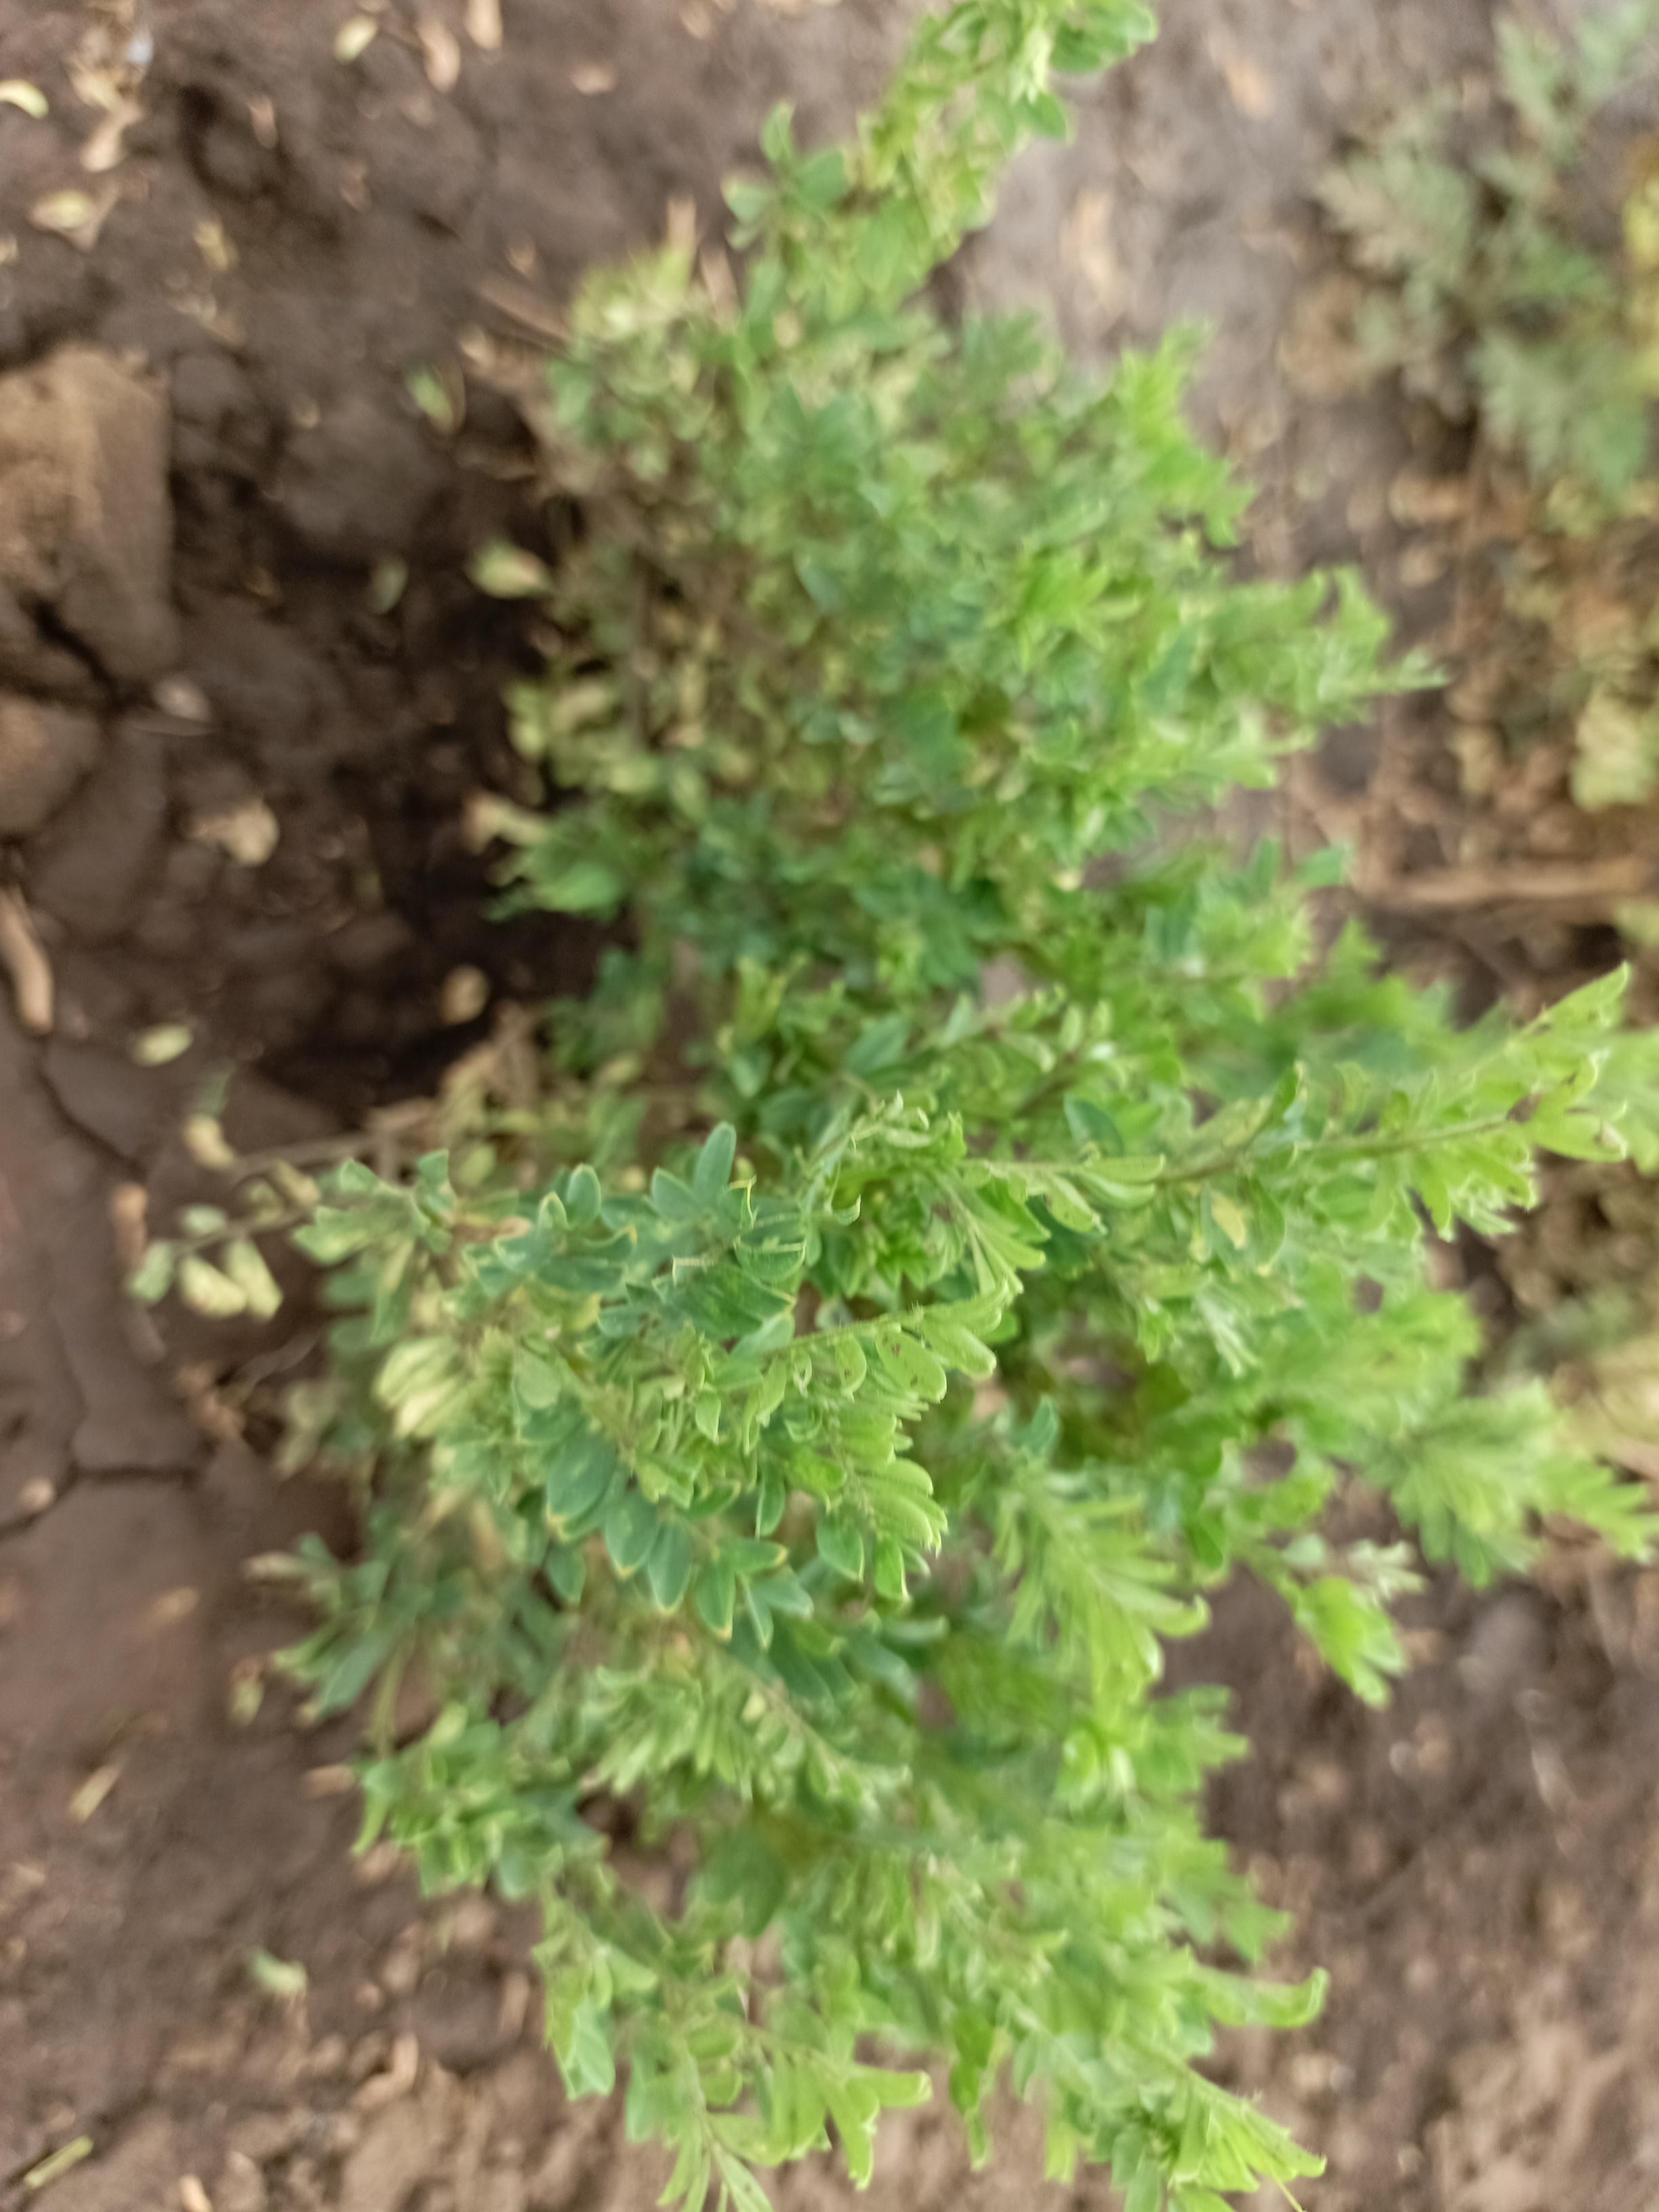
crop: lentil
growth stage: vegetative
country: Tanzania
